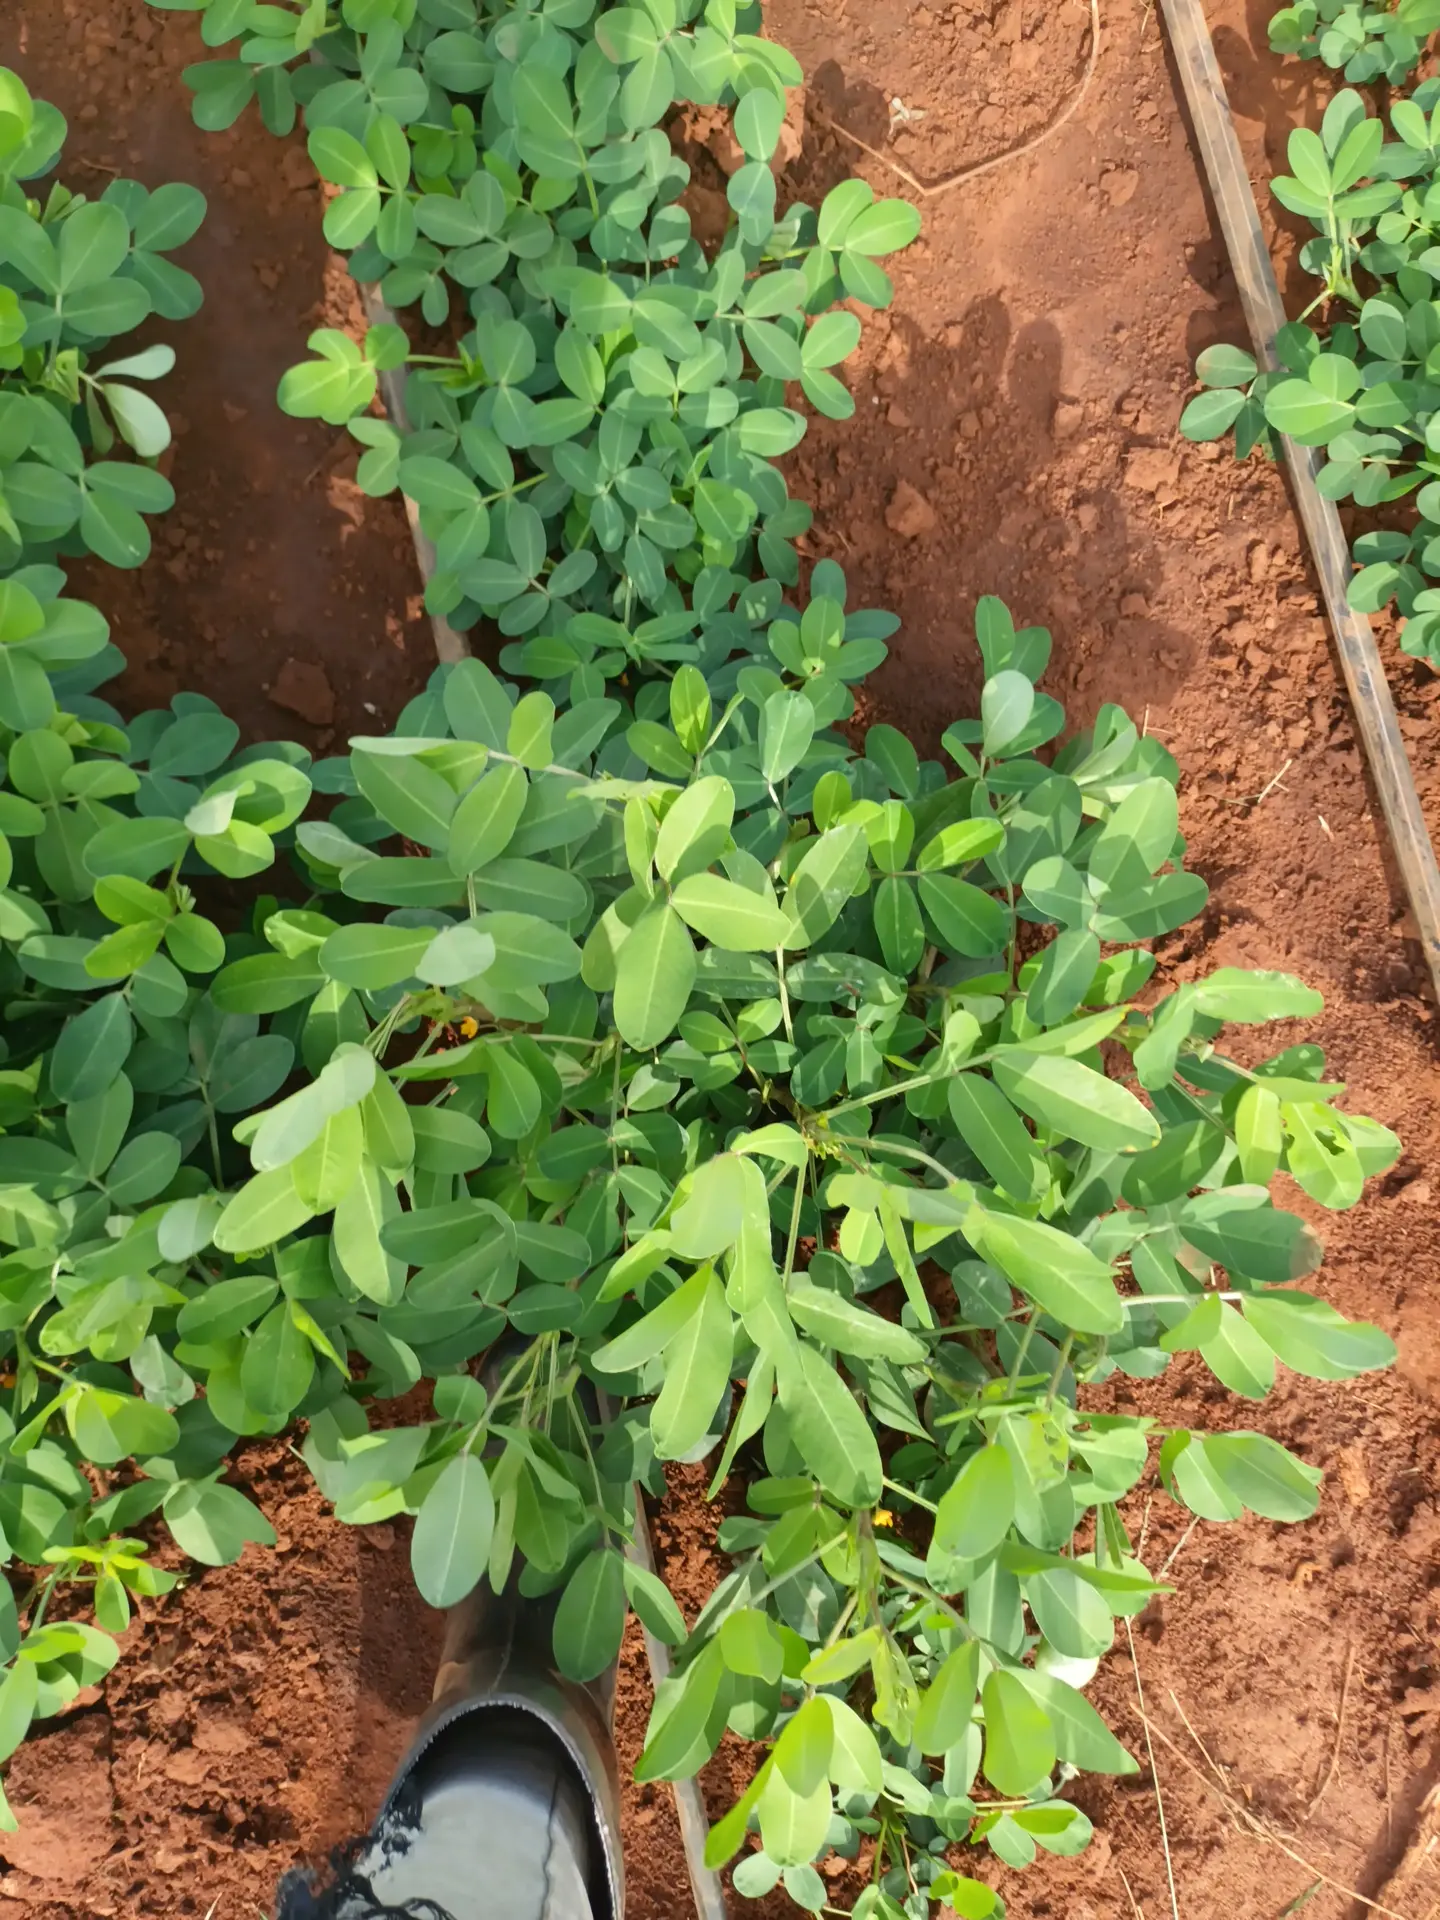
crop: groundnut
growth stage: flowering
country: Kenya
